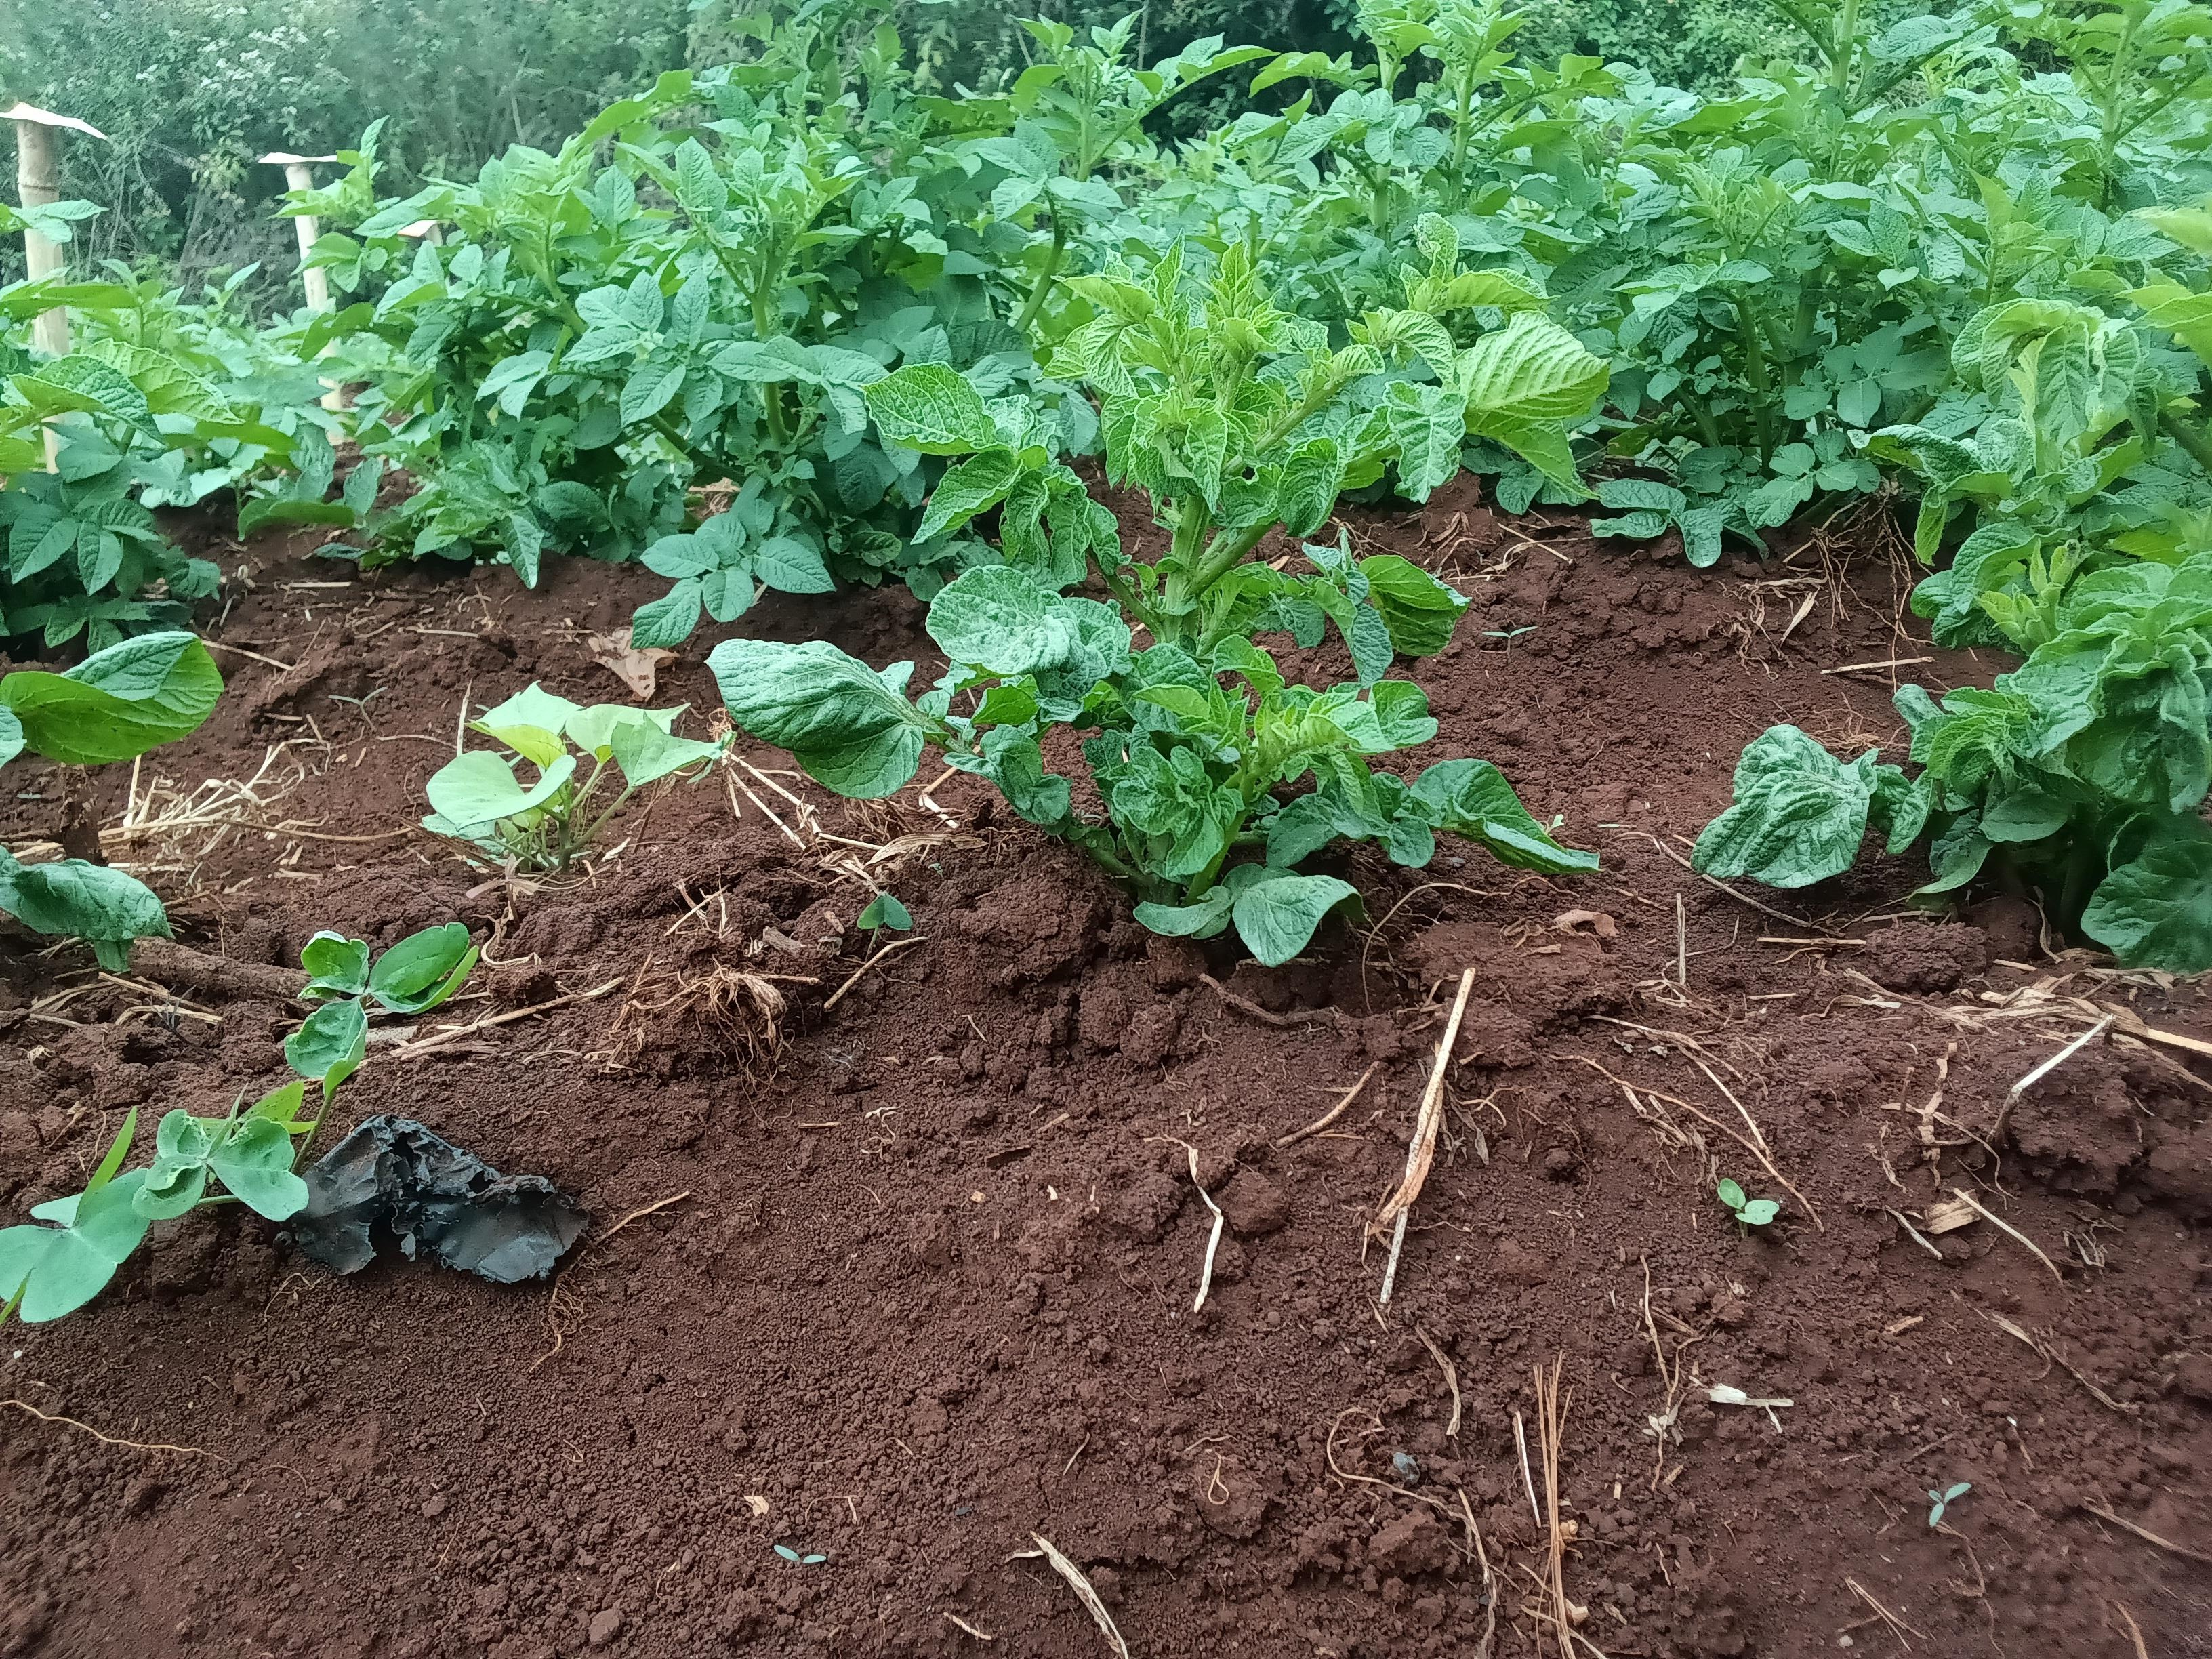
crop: potato
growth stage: vegetative
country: Kenya
